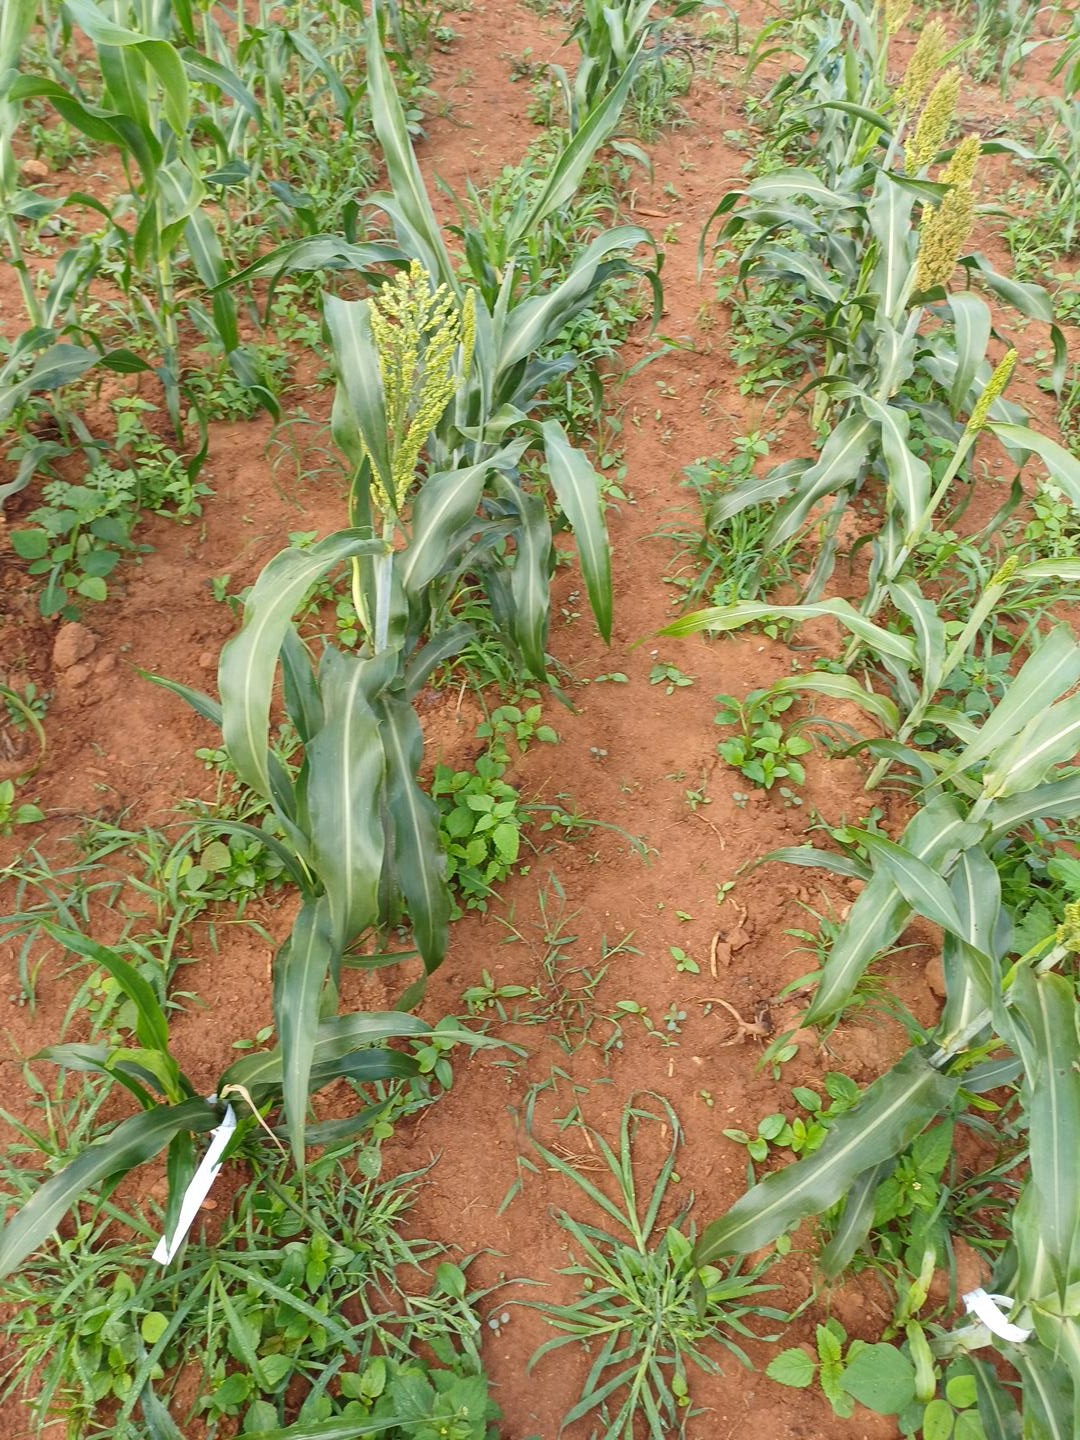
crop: sorghum
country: Kenya
